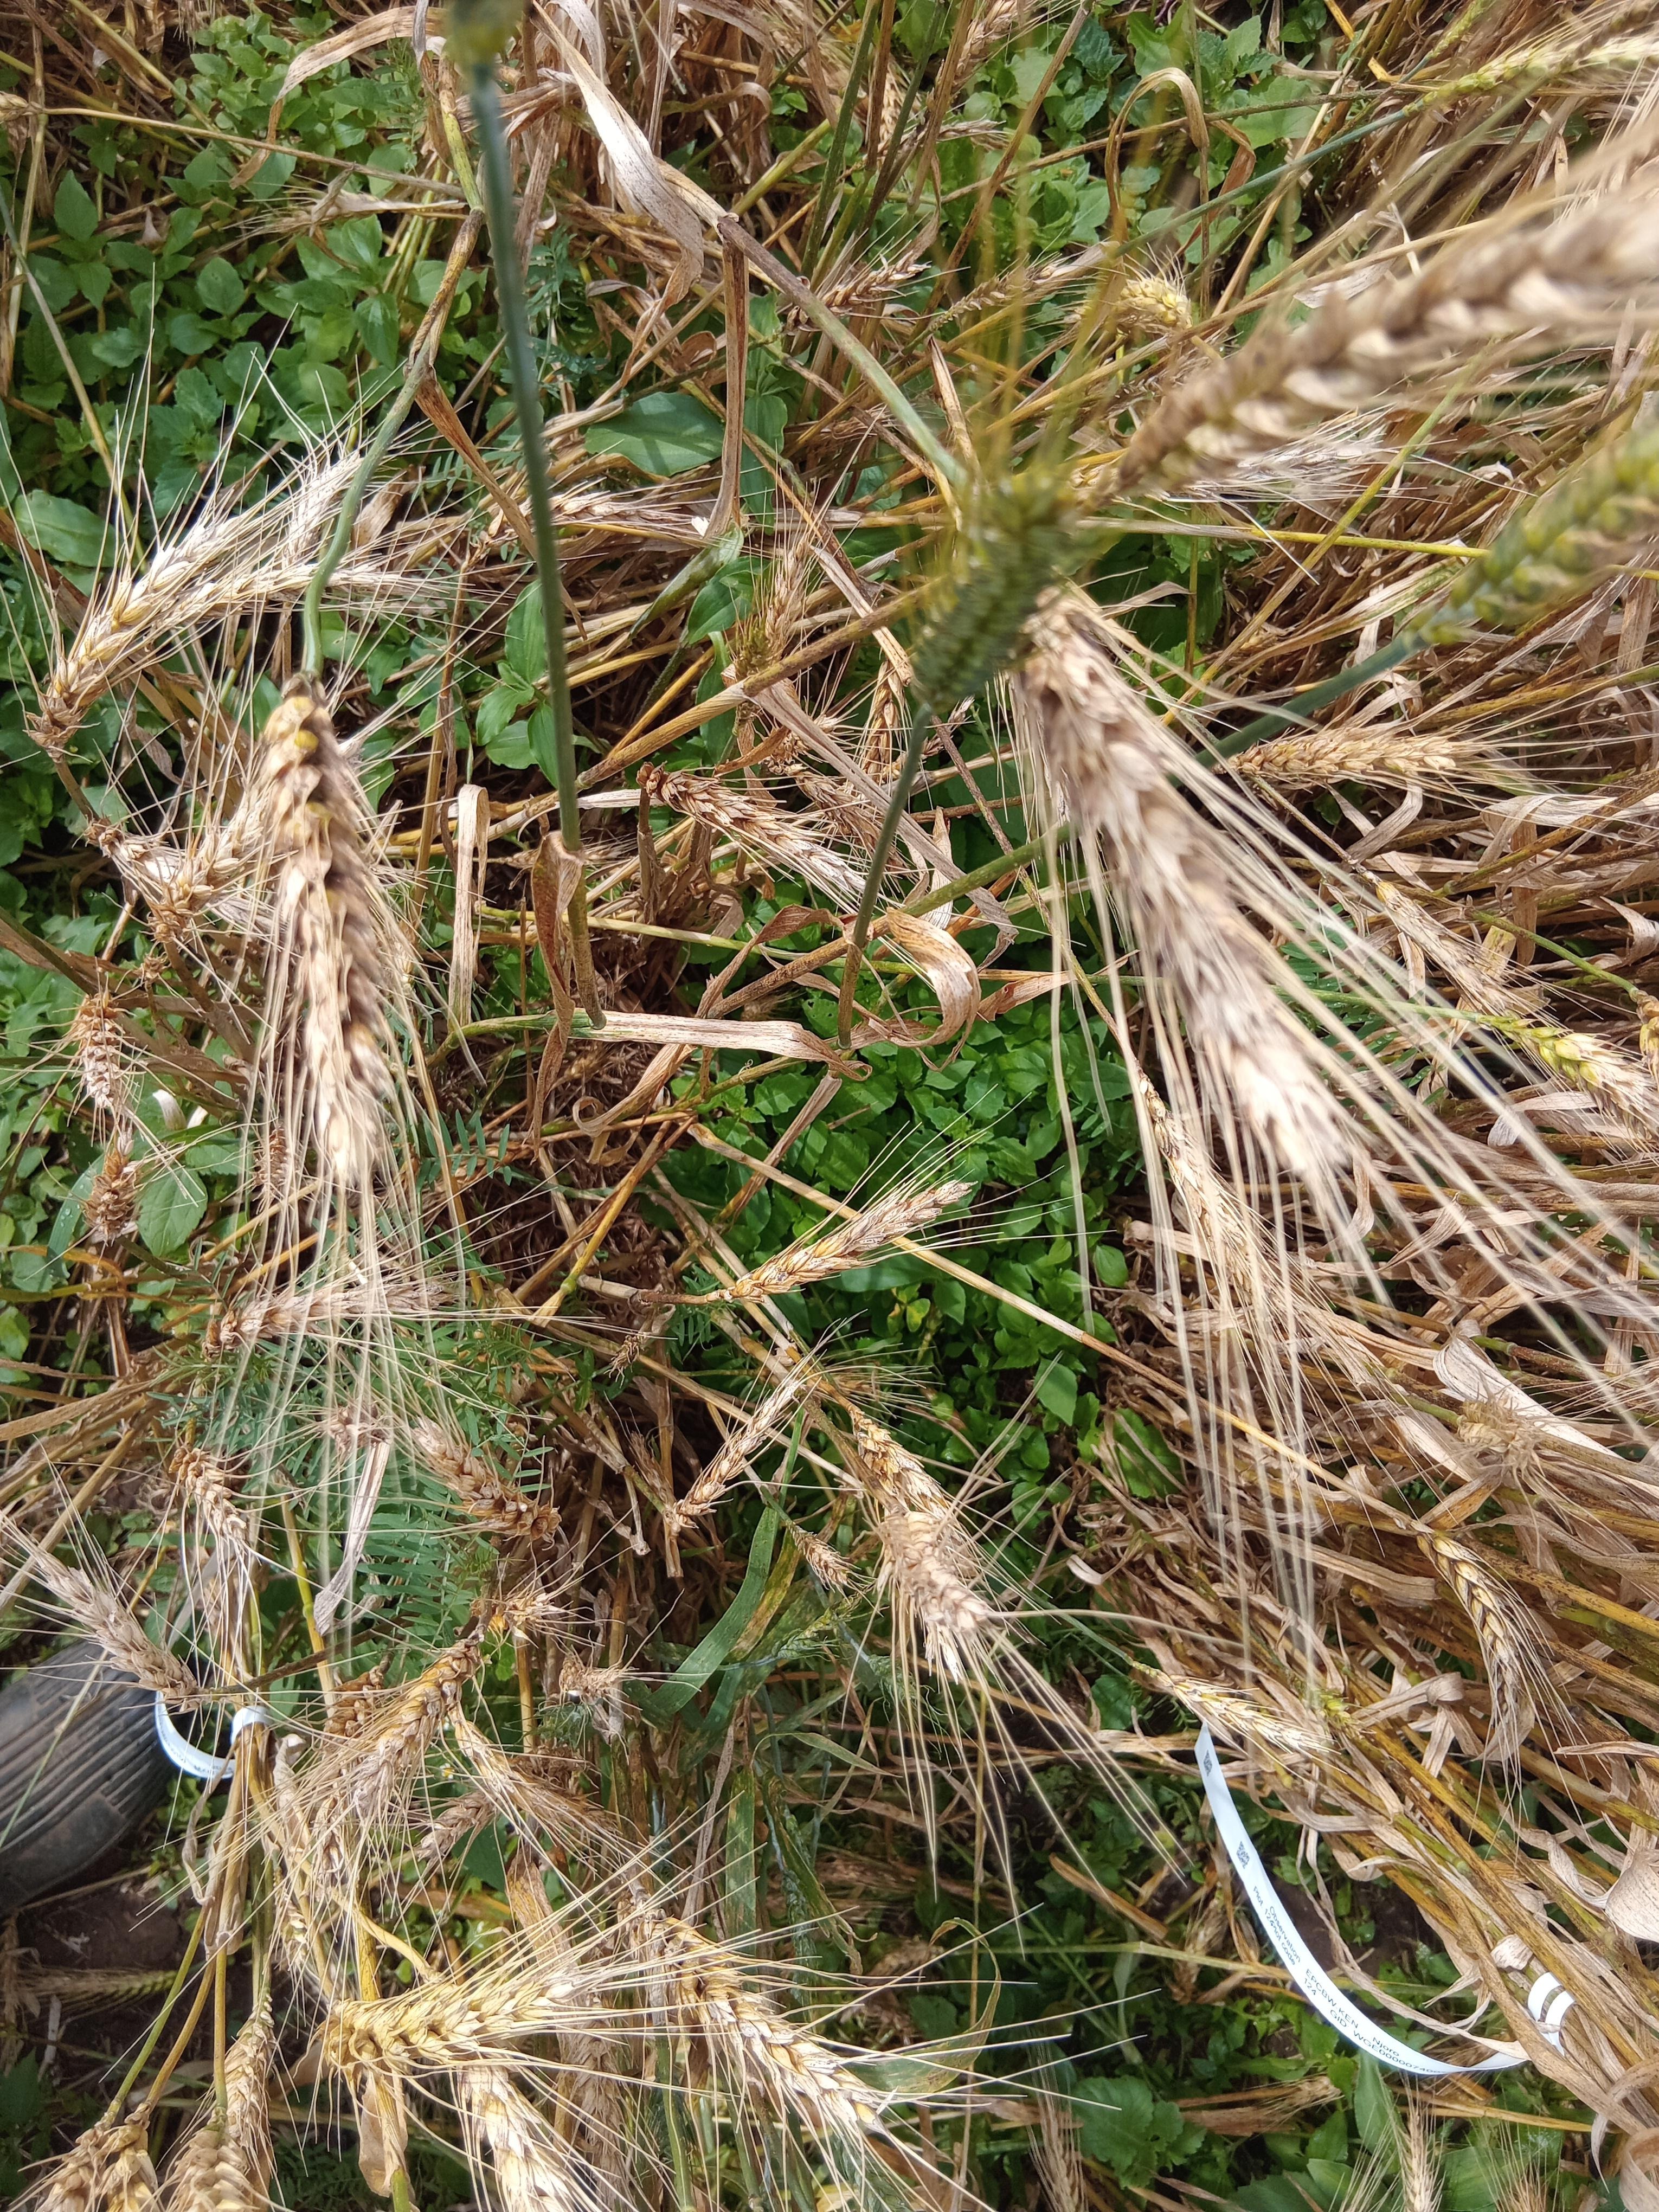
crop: wheat
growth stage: maturity
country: Kenya
